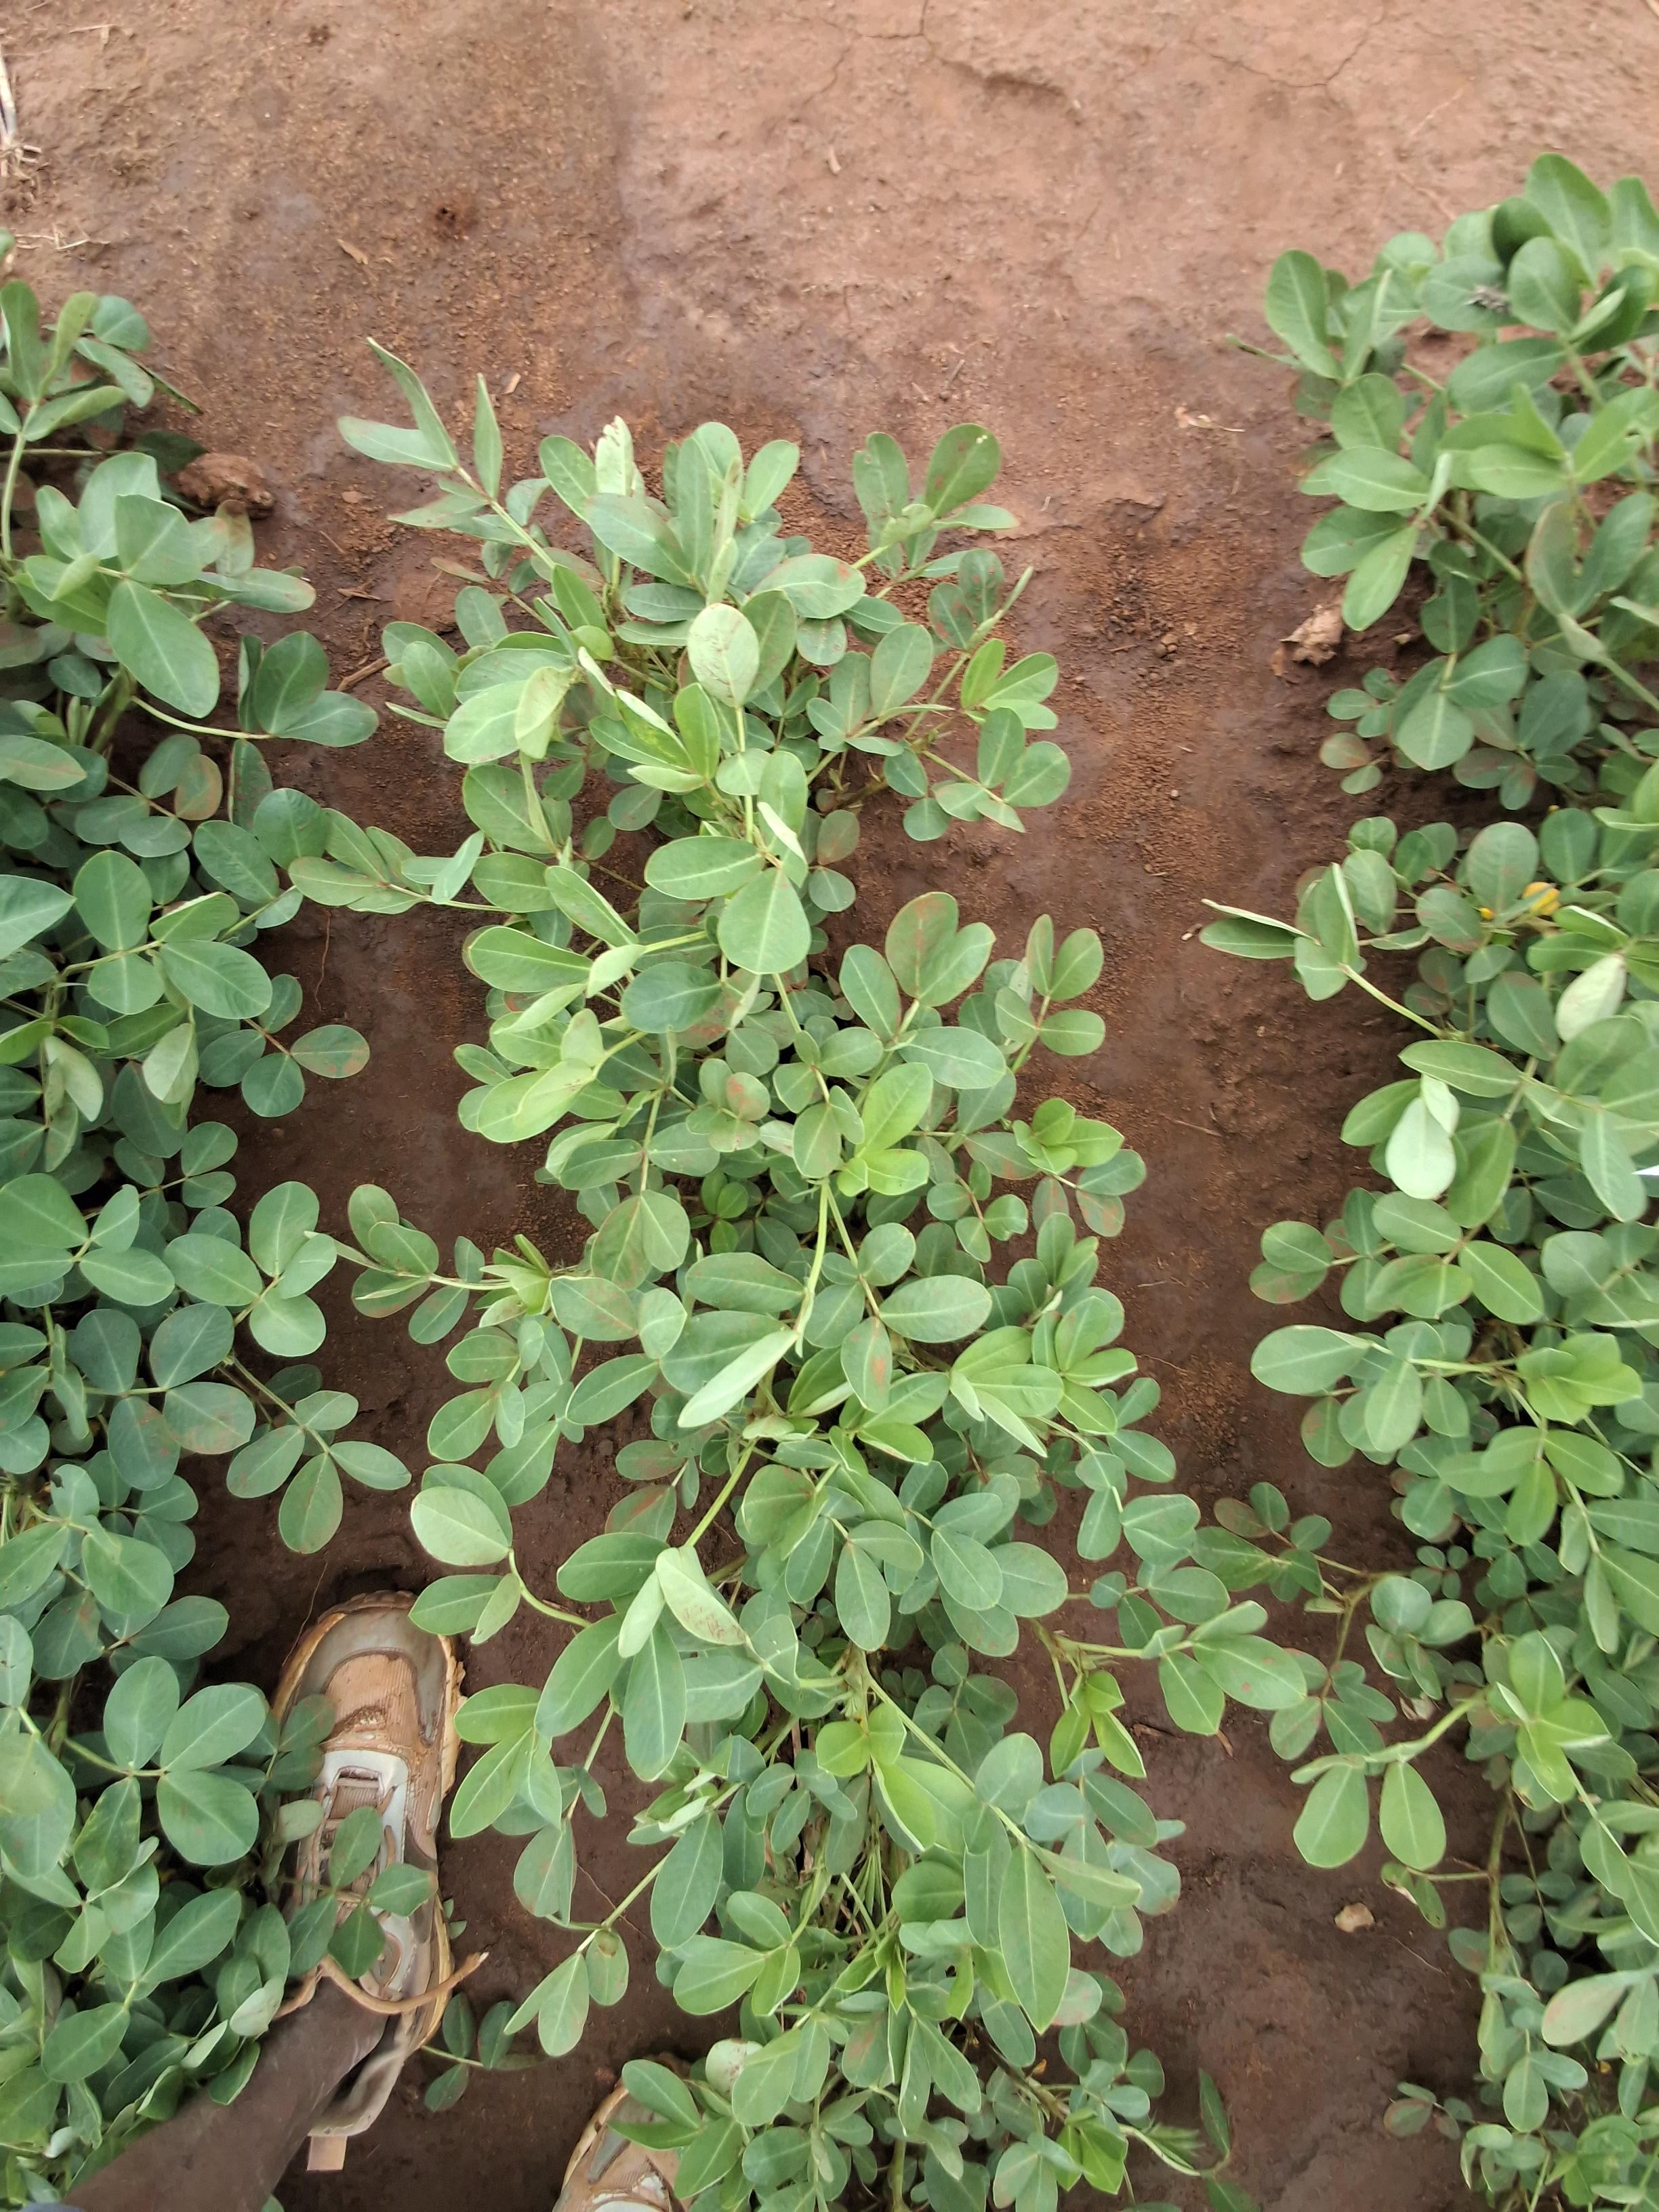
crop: groundnut
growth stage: flowering
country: Kenya
